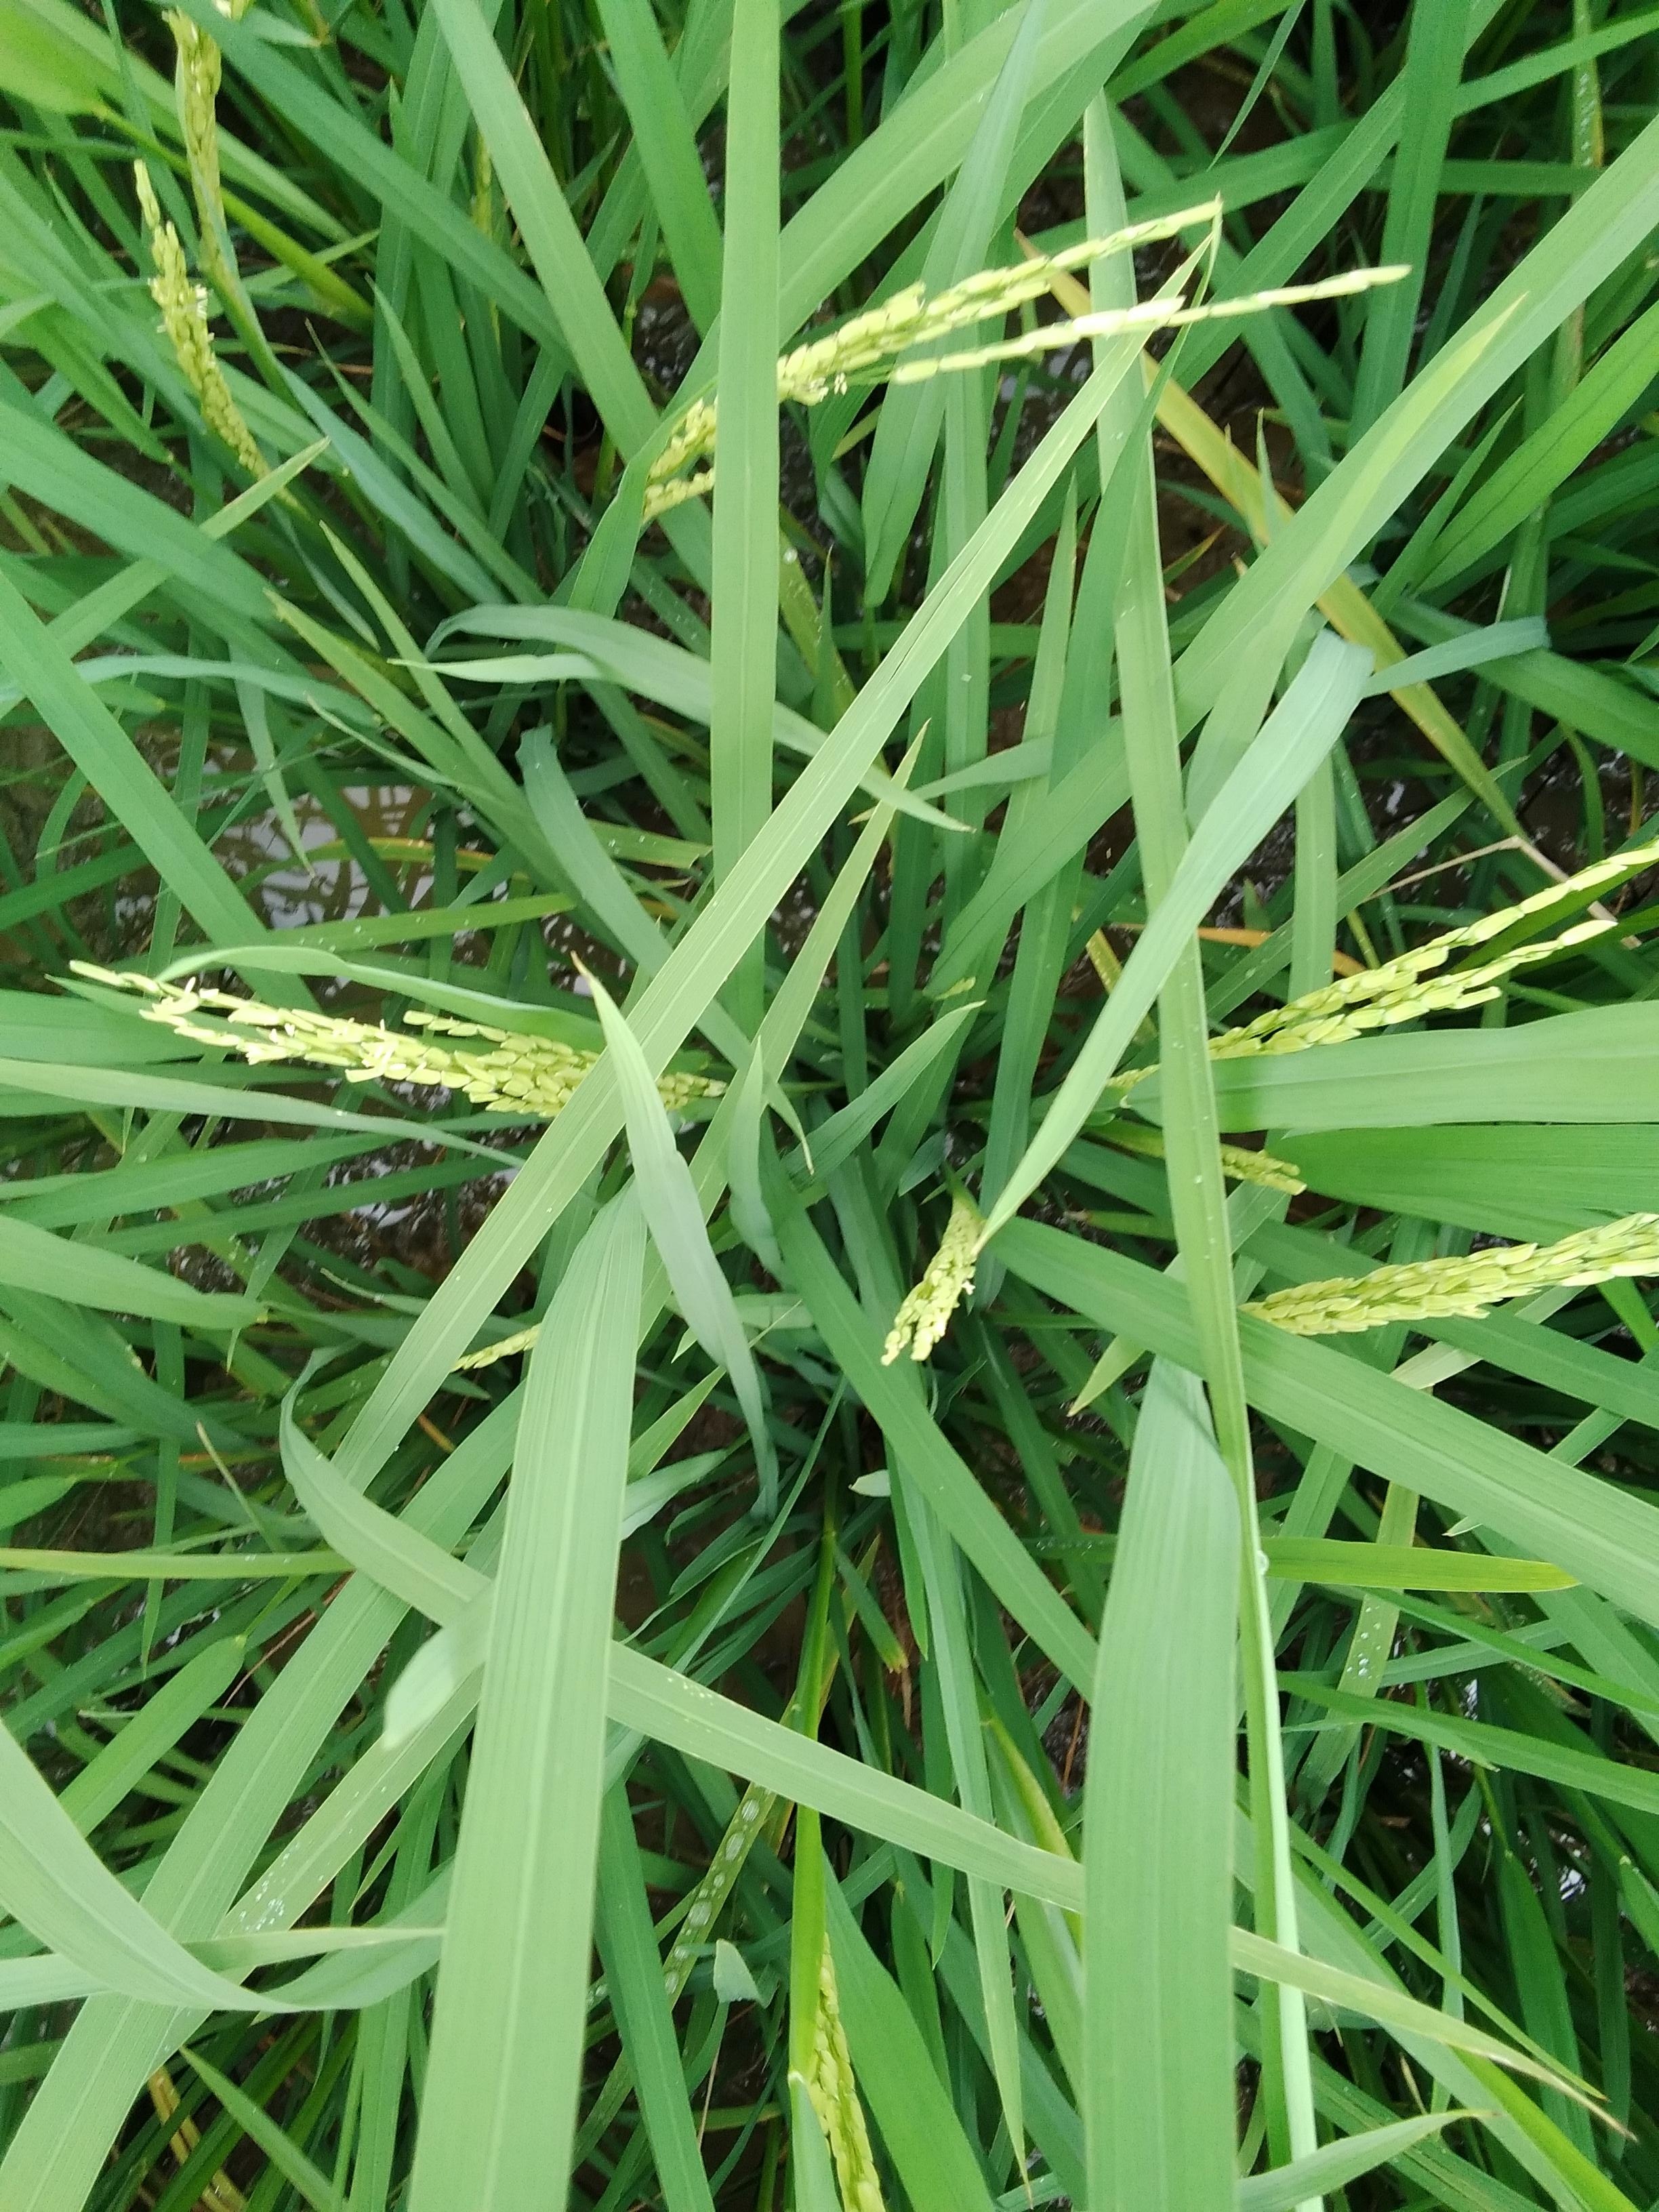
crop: rice
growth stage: heading
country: Nigeria
